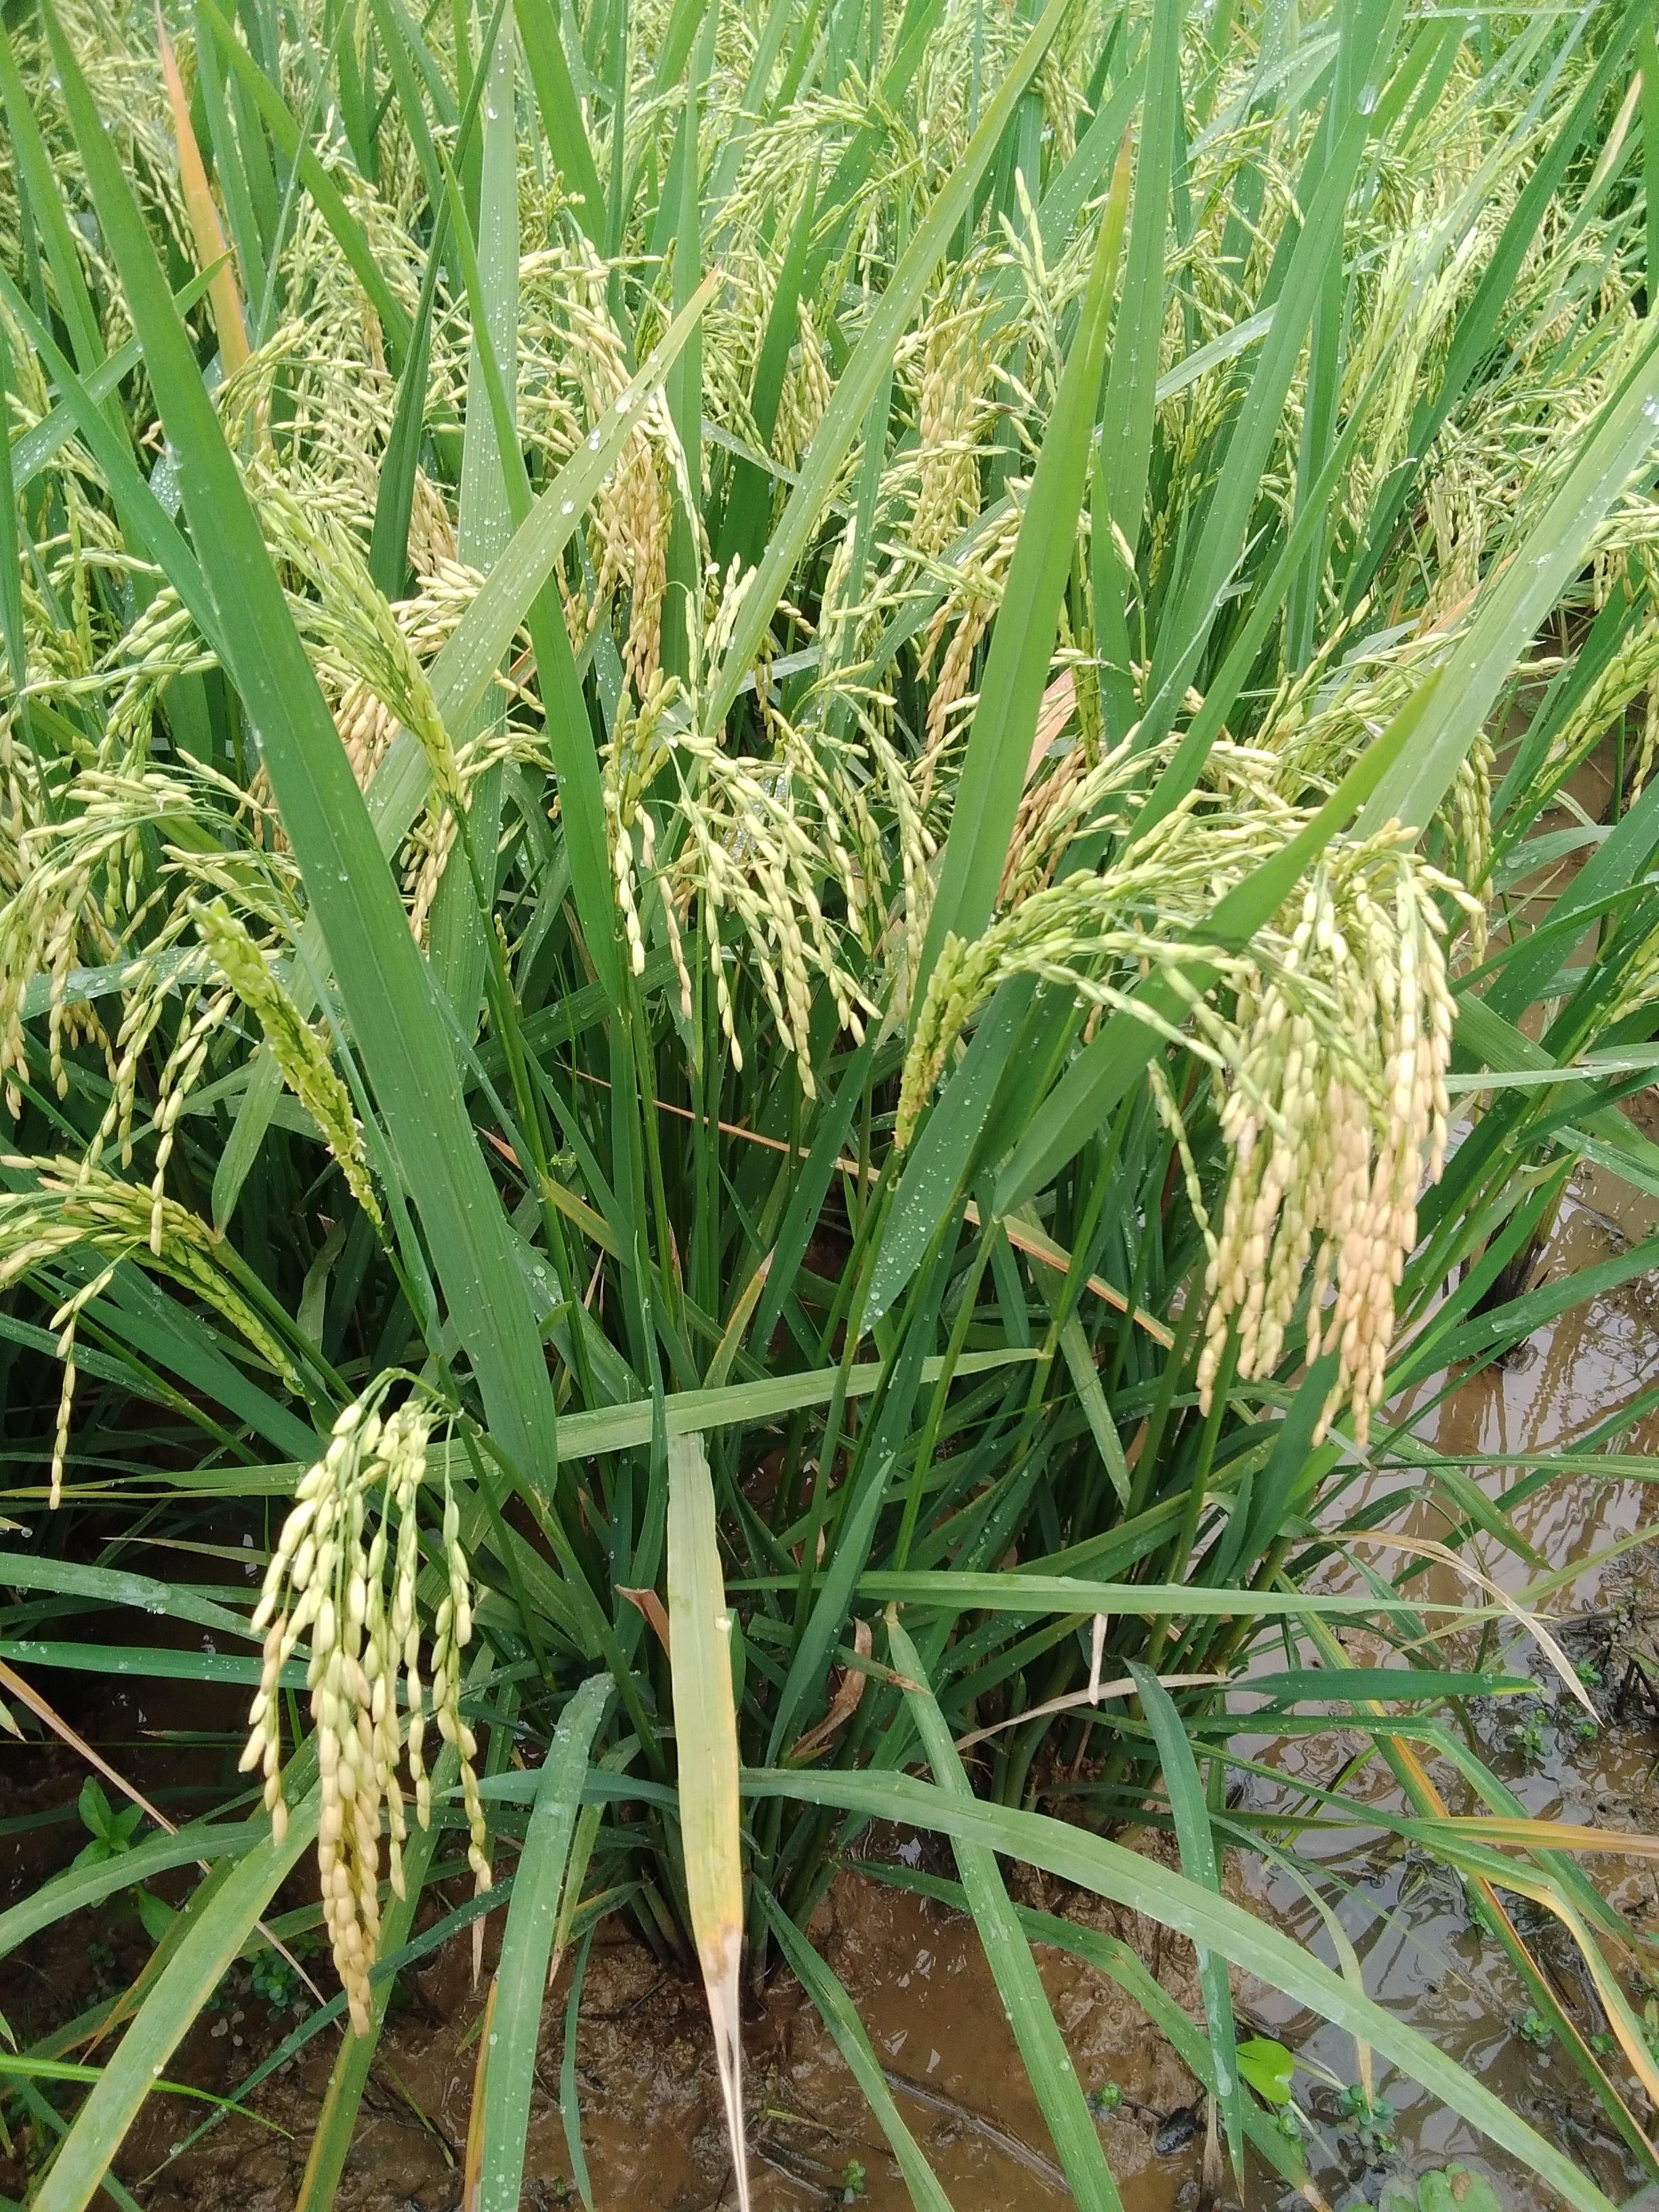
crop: rice
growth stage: ripening
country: Nigeria
